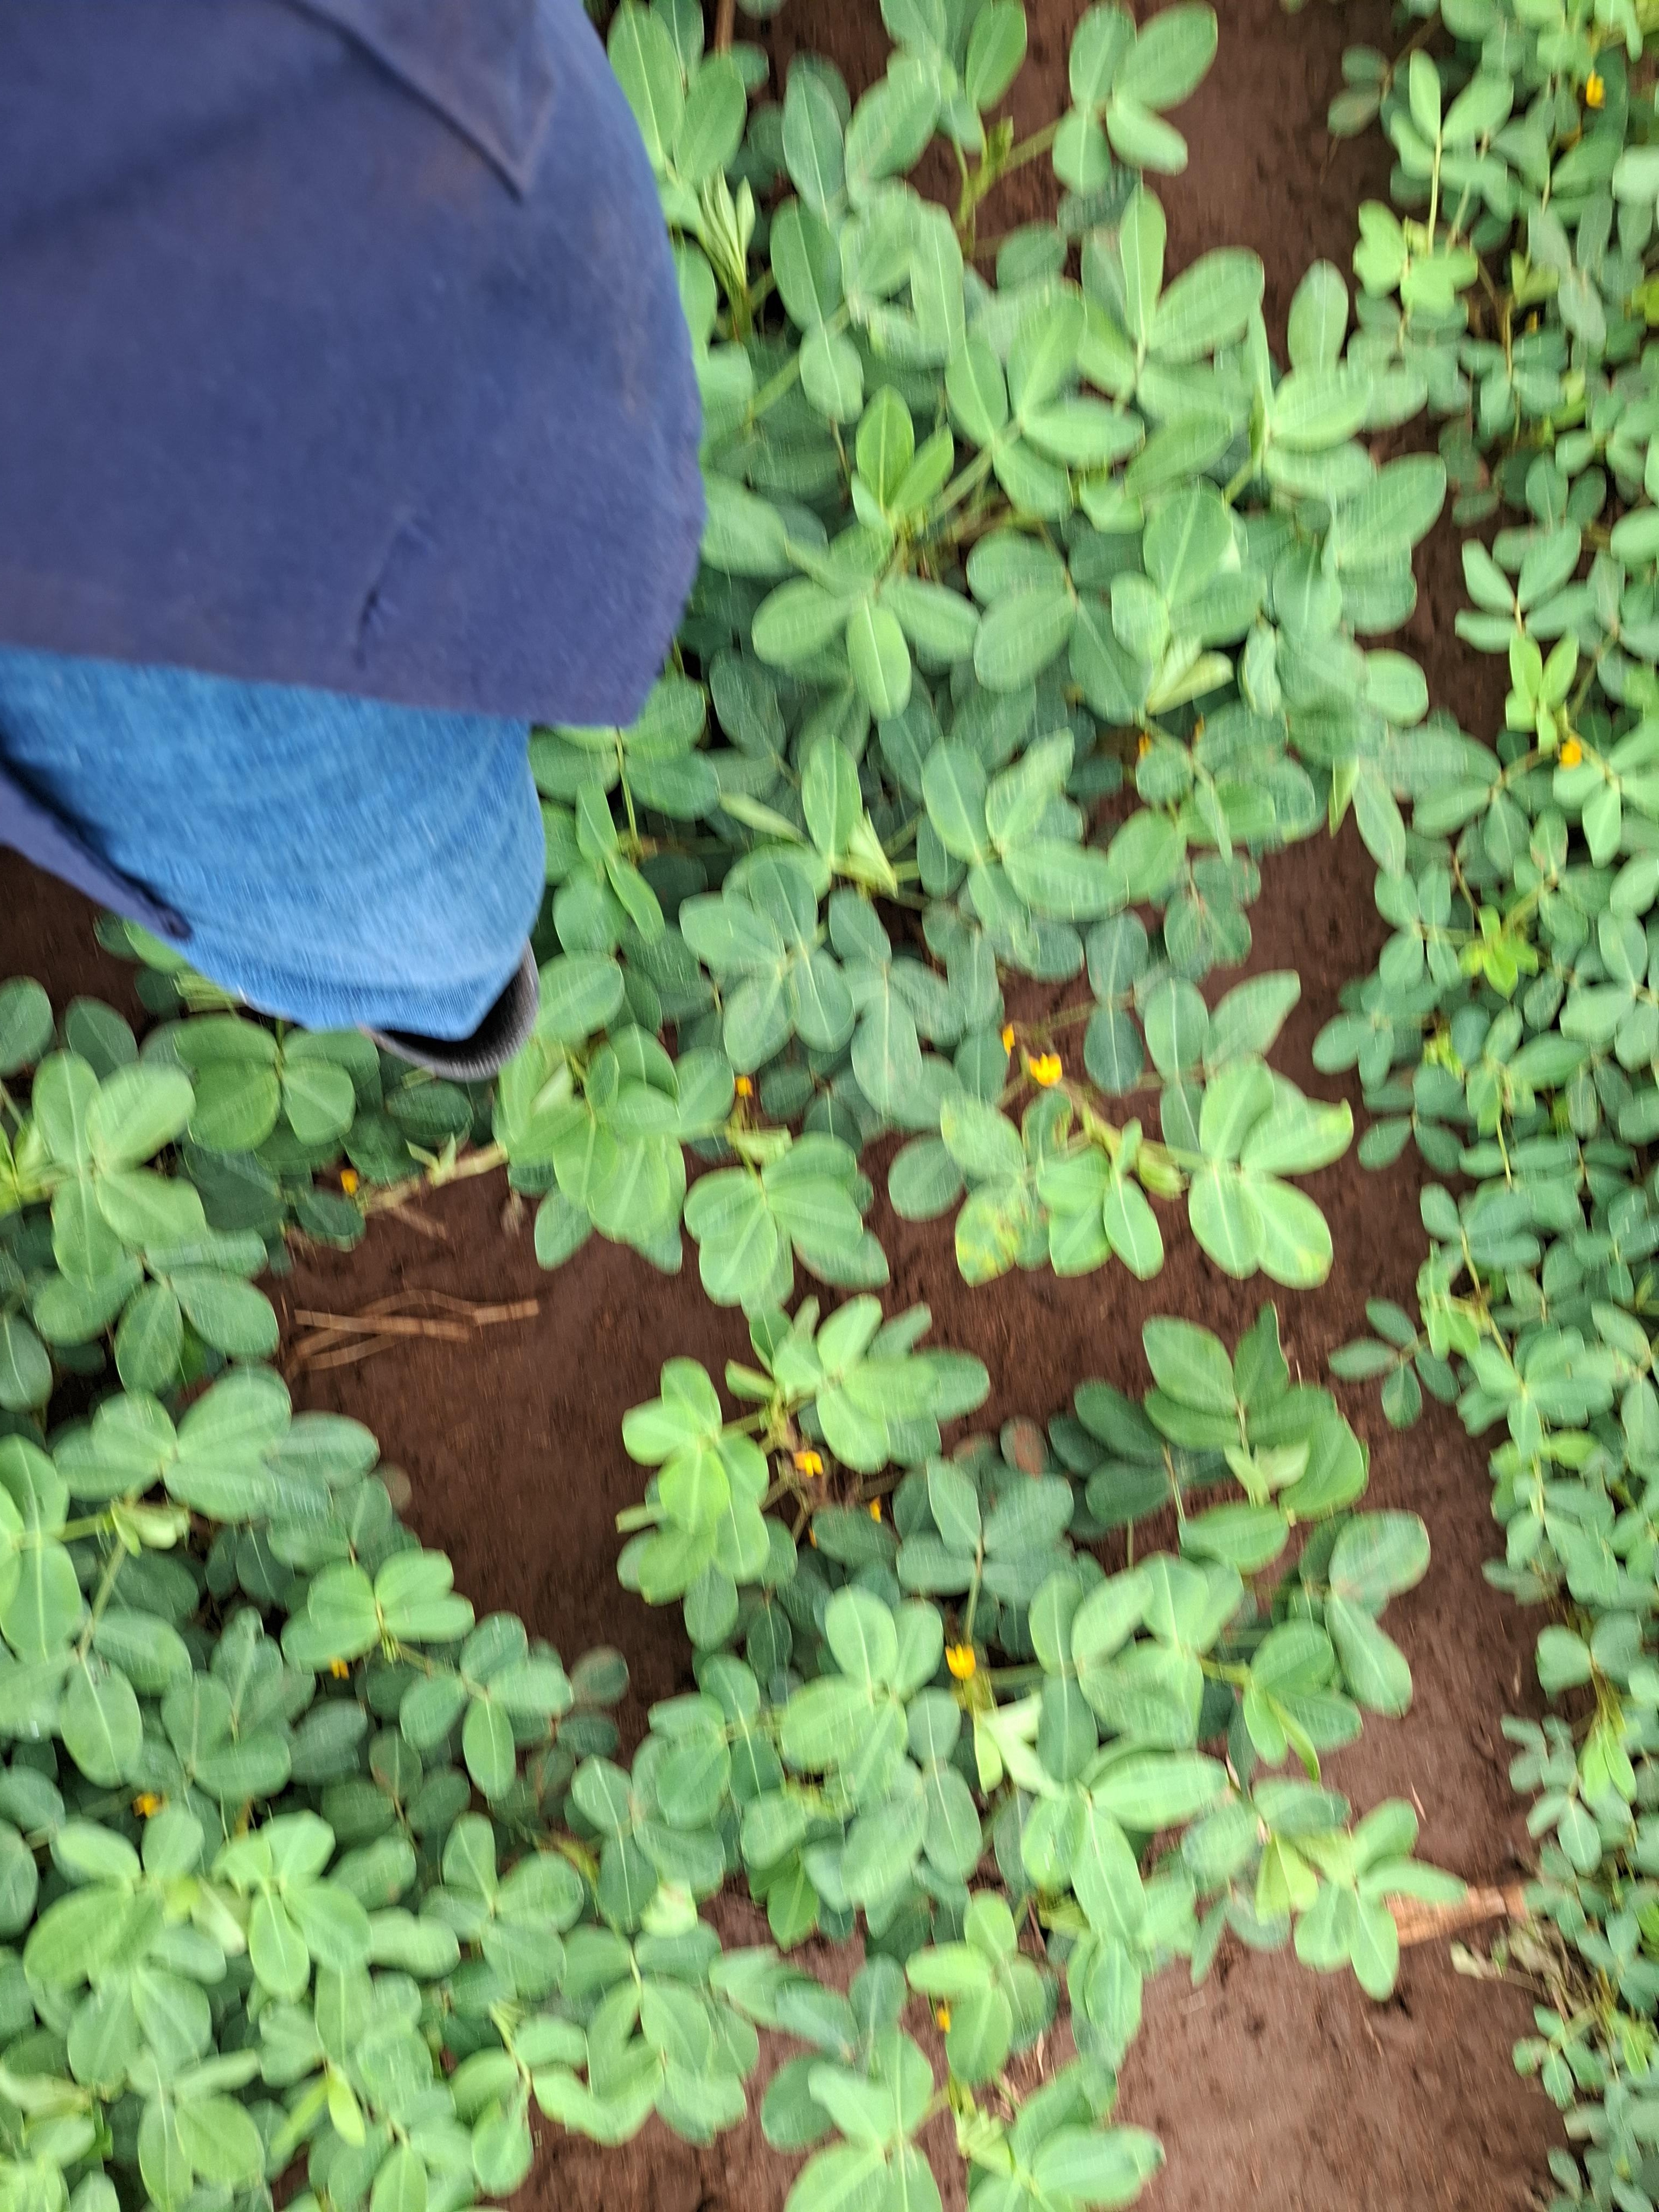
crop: groundnut
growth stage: flowering
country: Kenya
